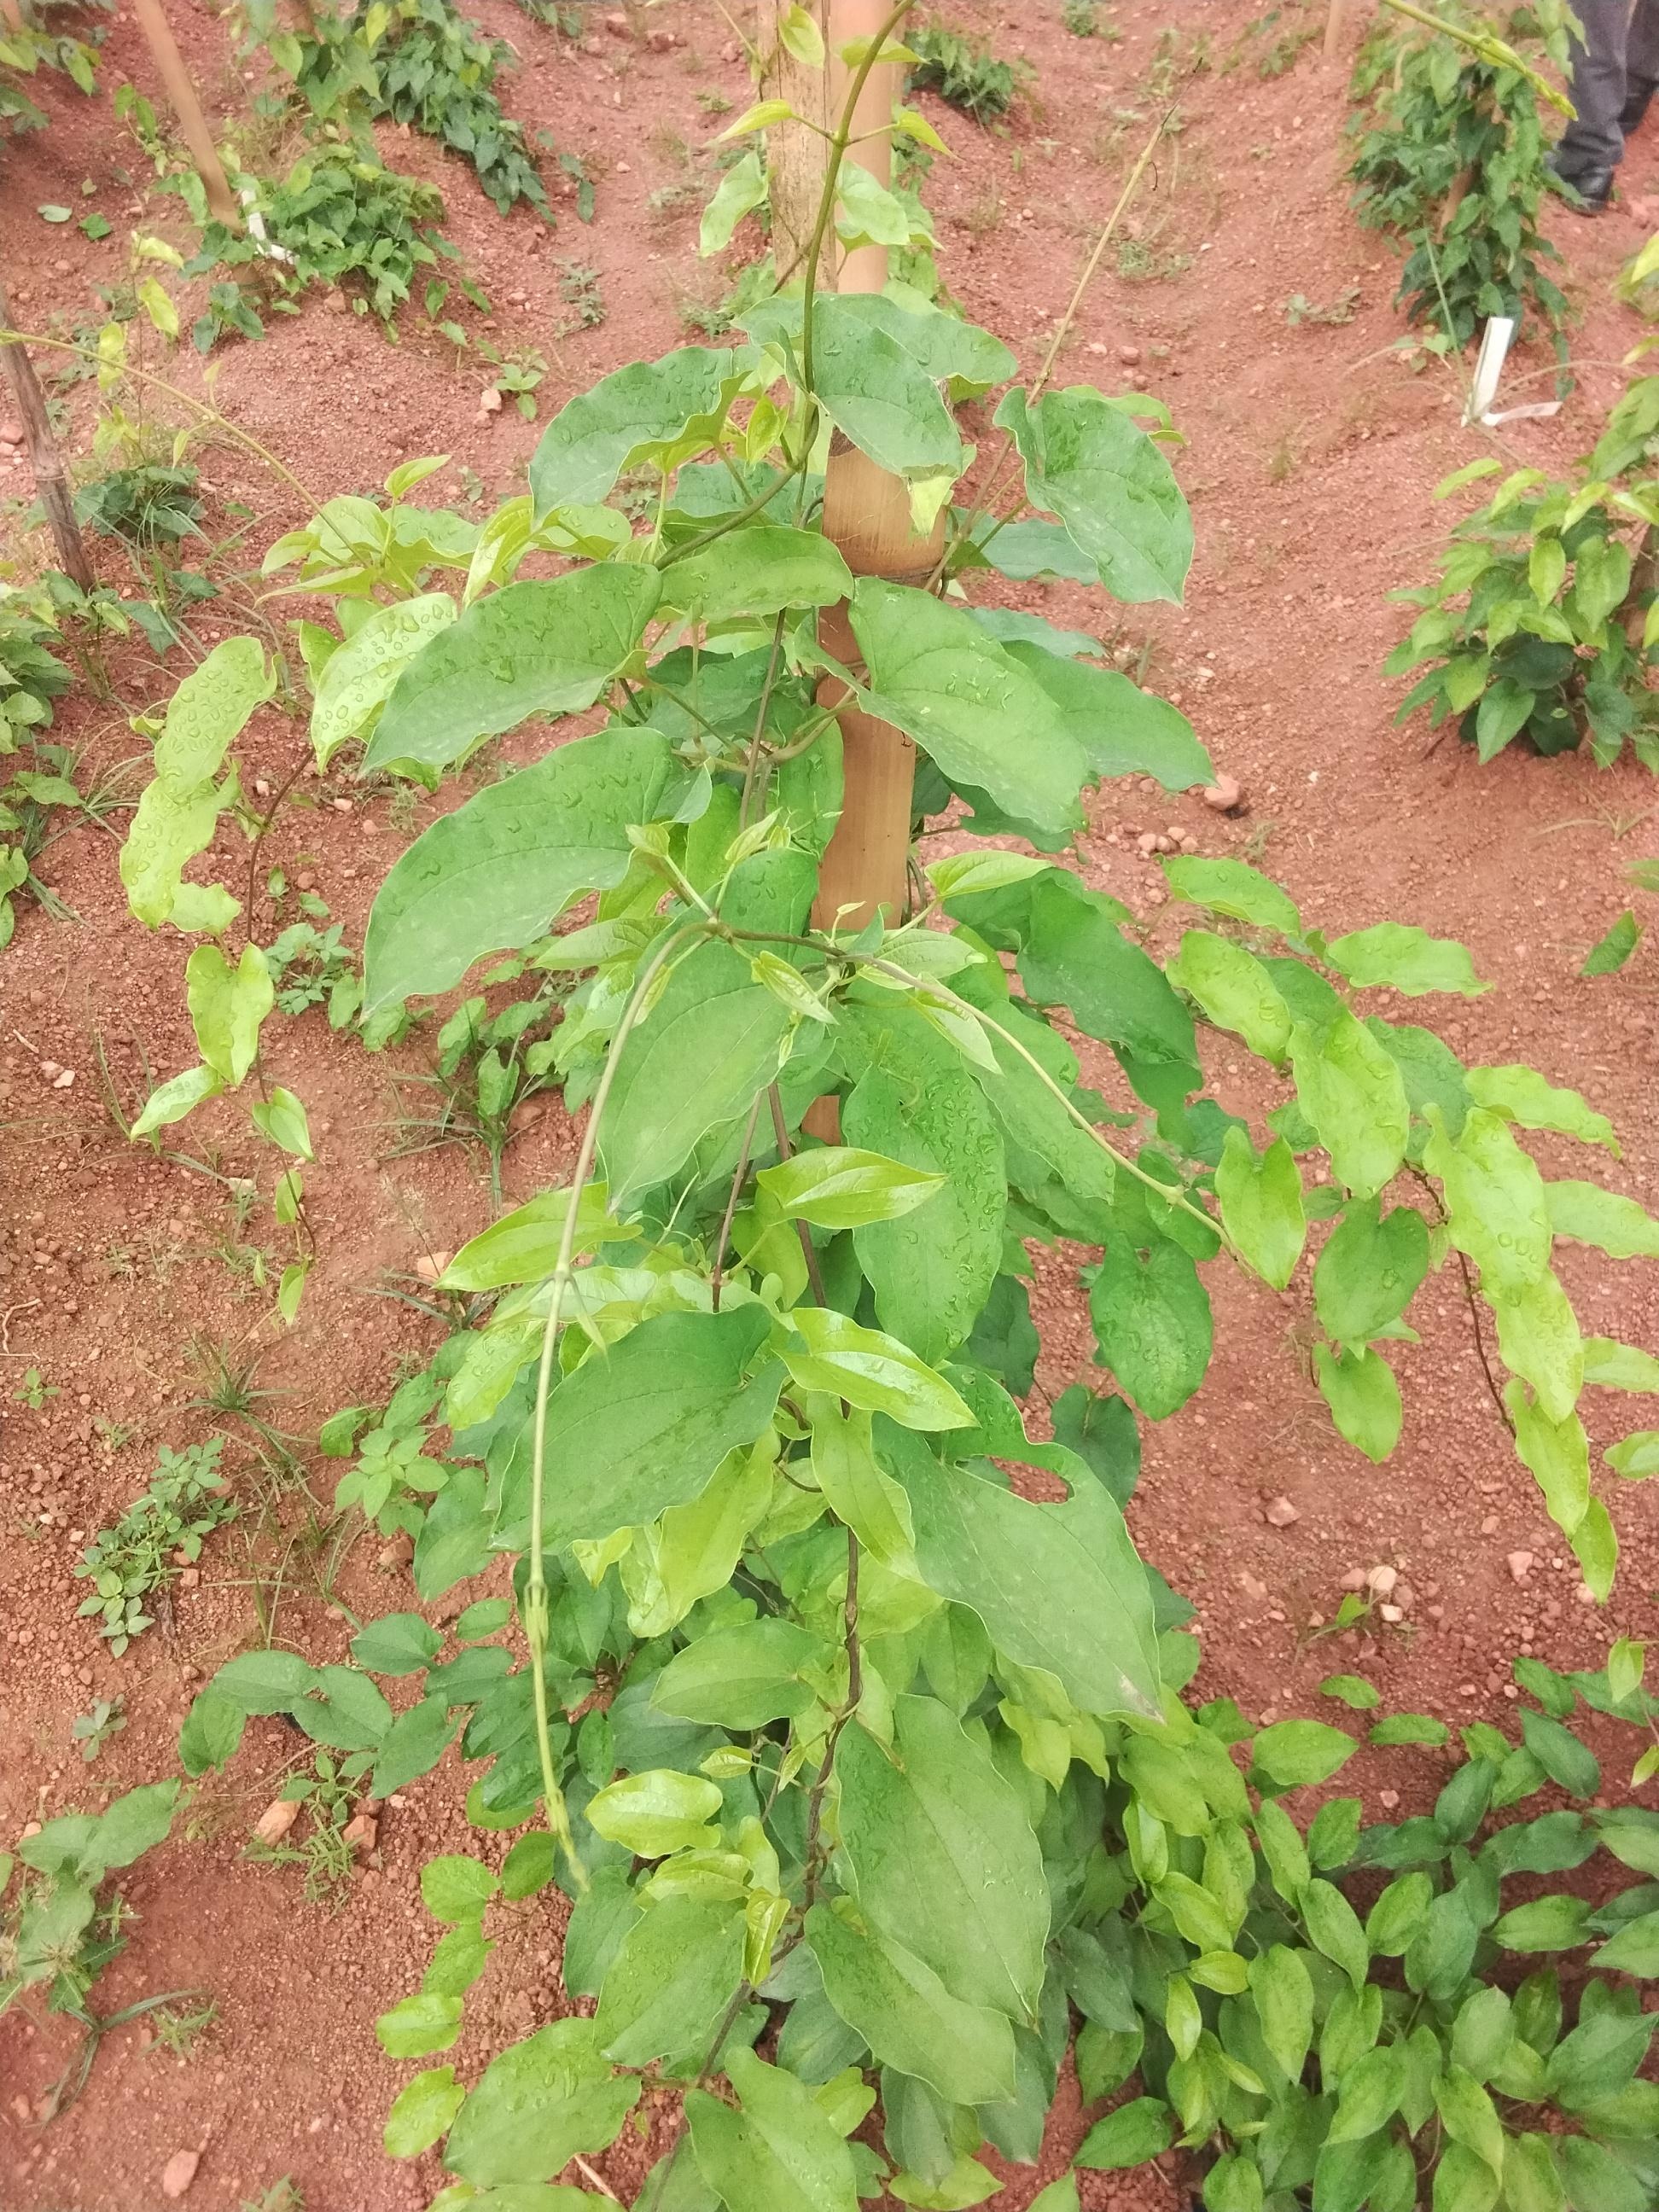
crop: yam
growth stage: vegetative
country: Nigeria
